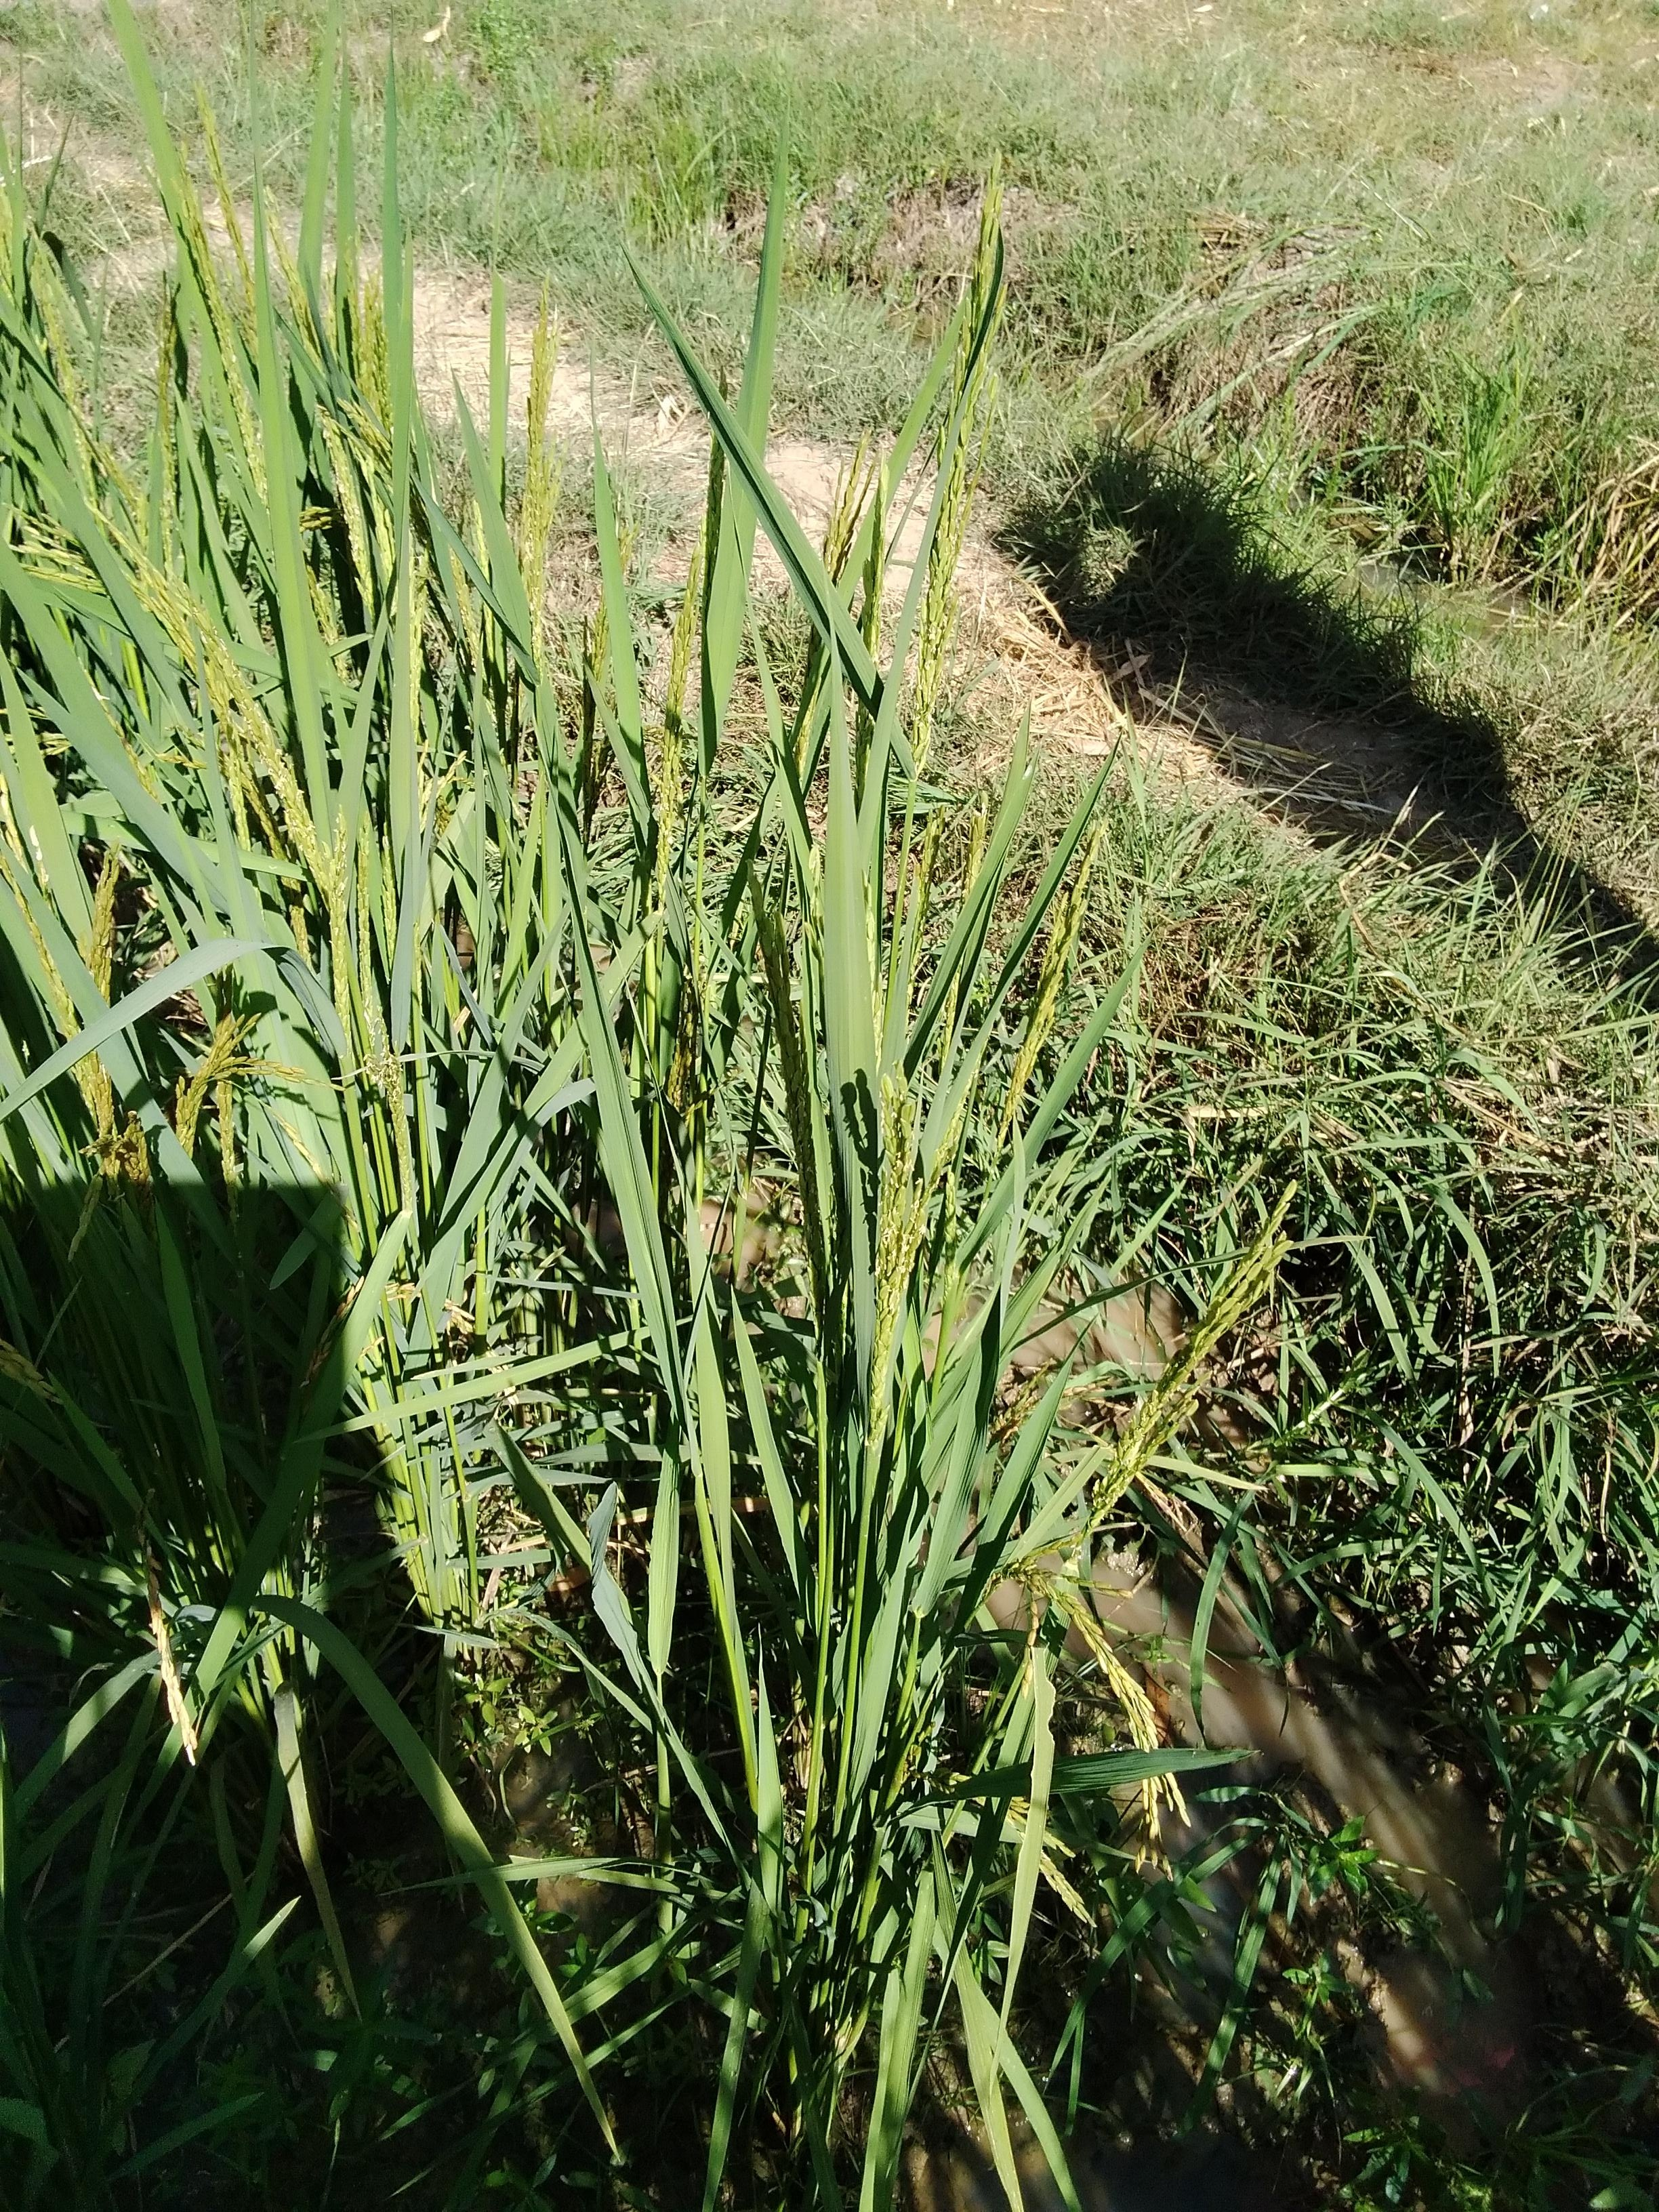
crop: rice
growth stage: ripe watery
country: Senegal
